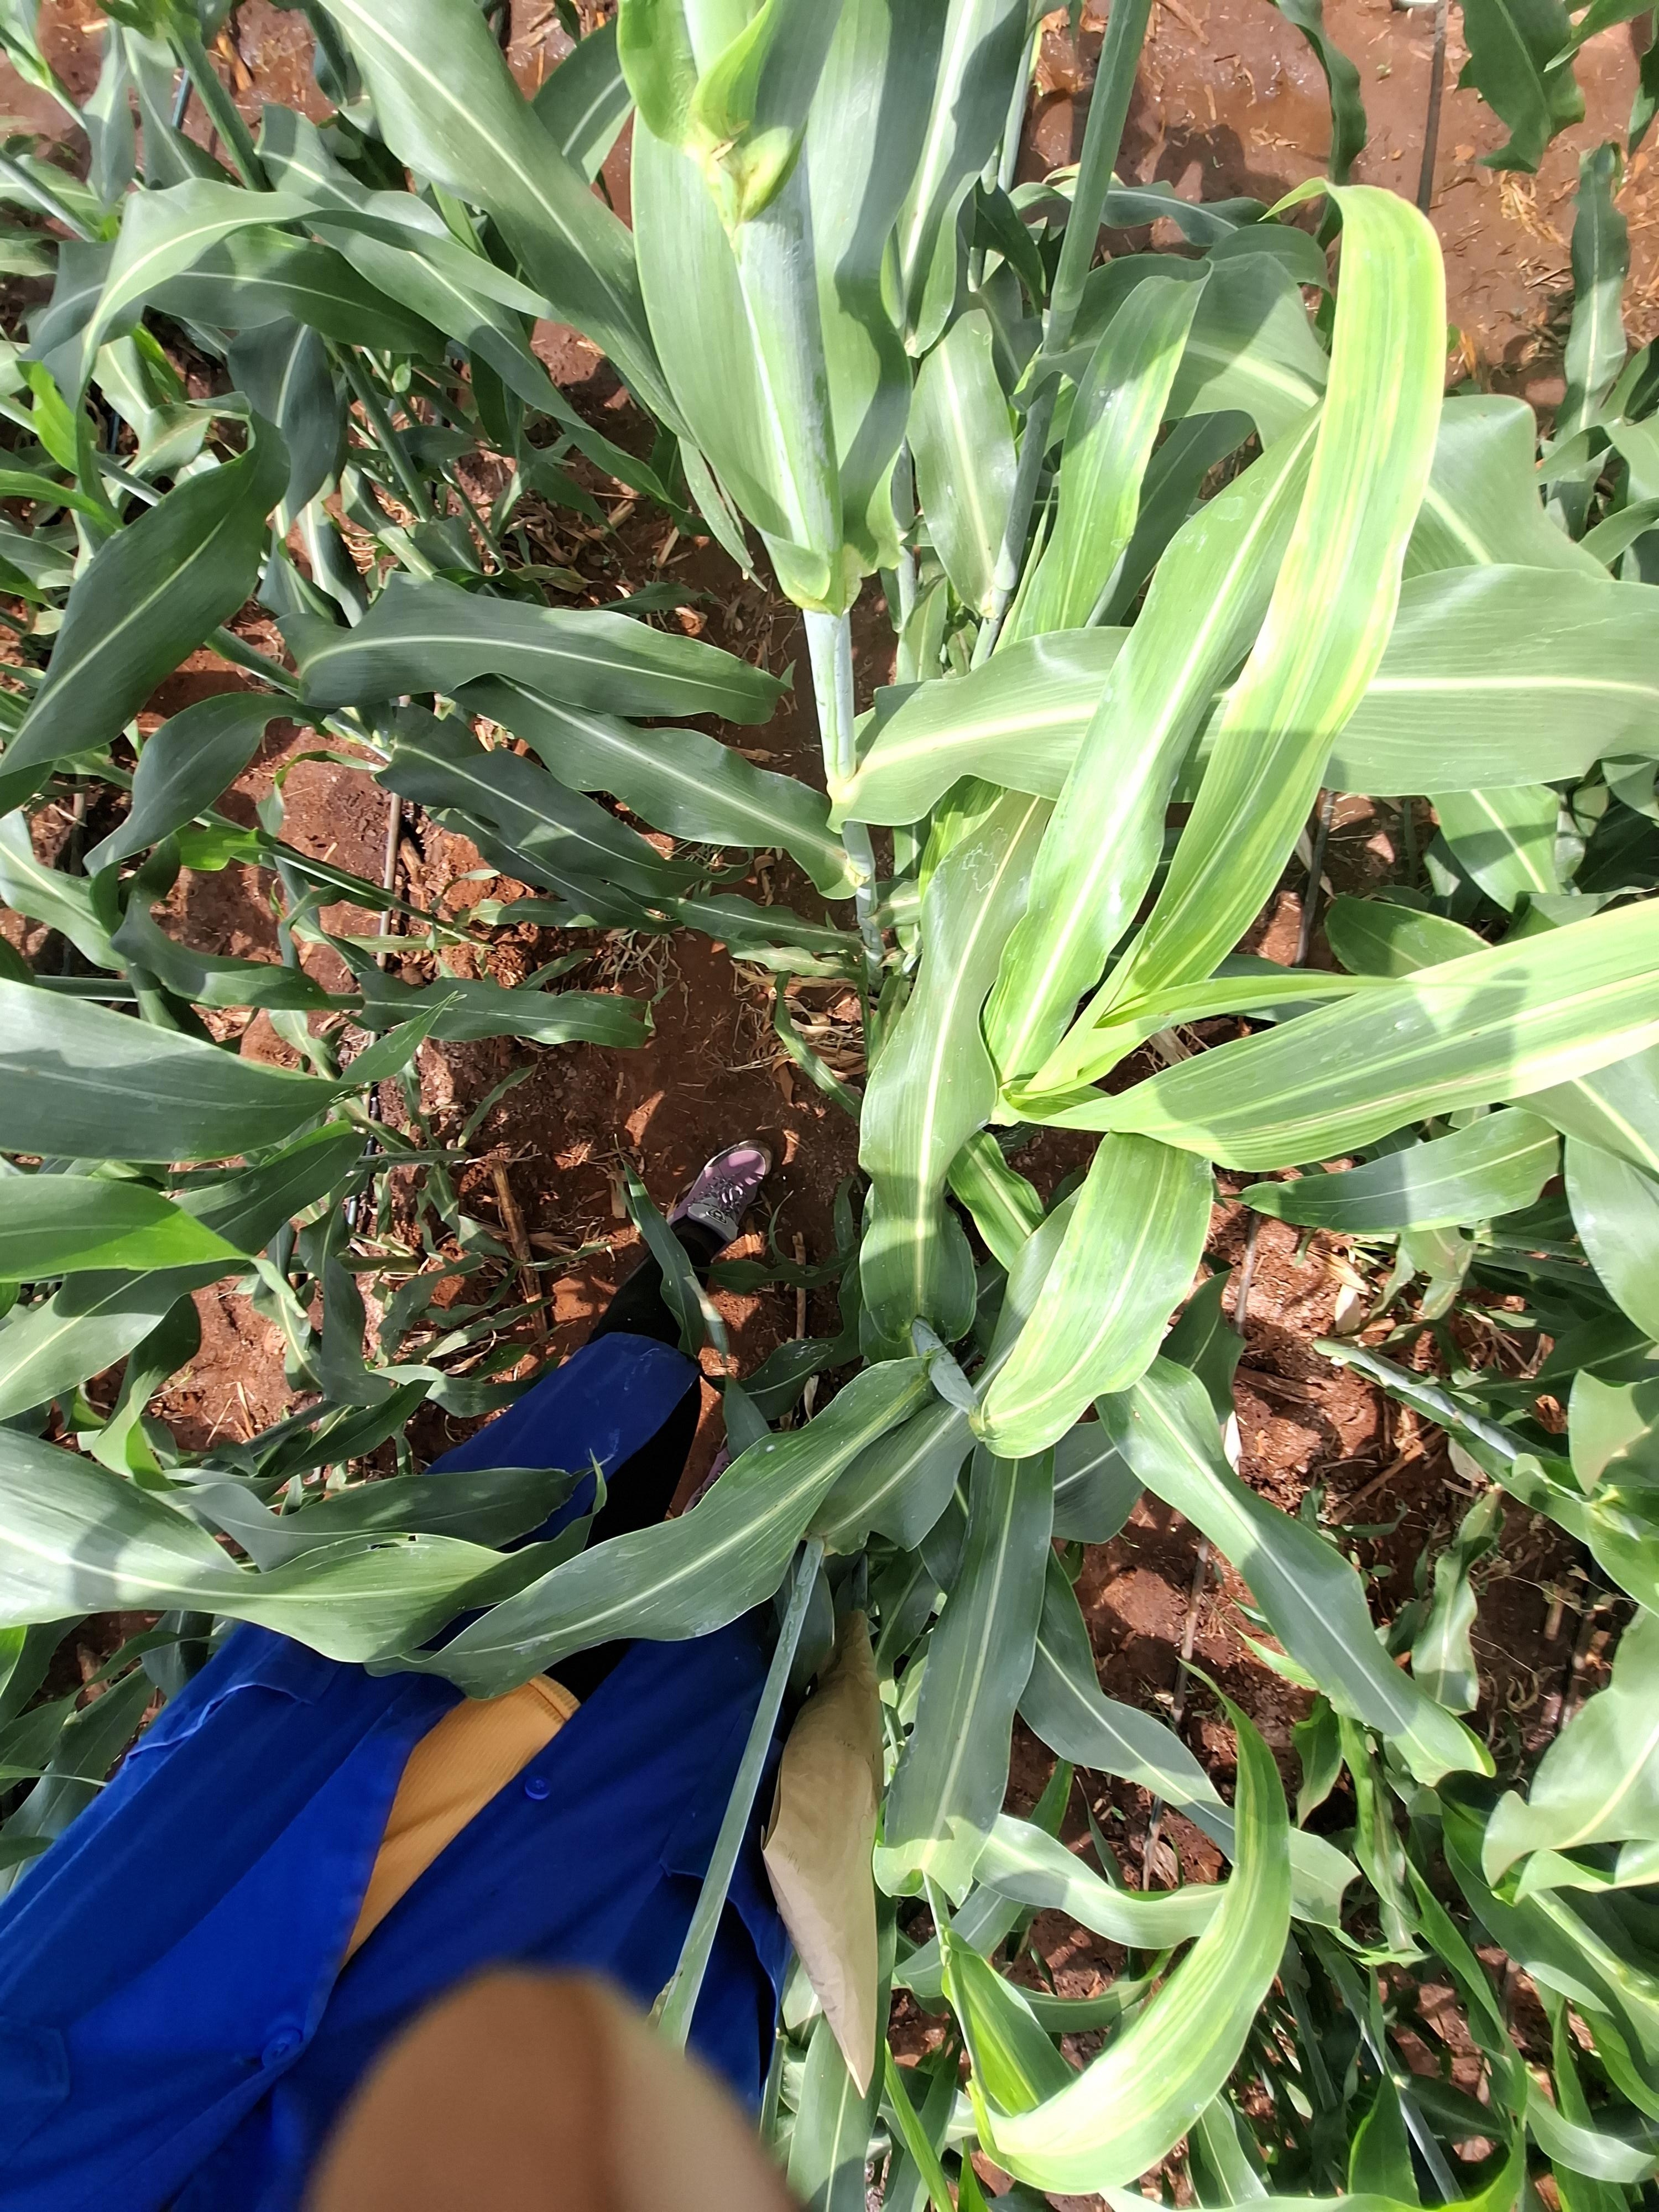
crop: sorghum
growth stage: vegetative
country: Kenya
